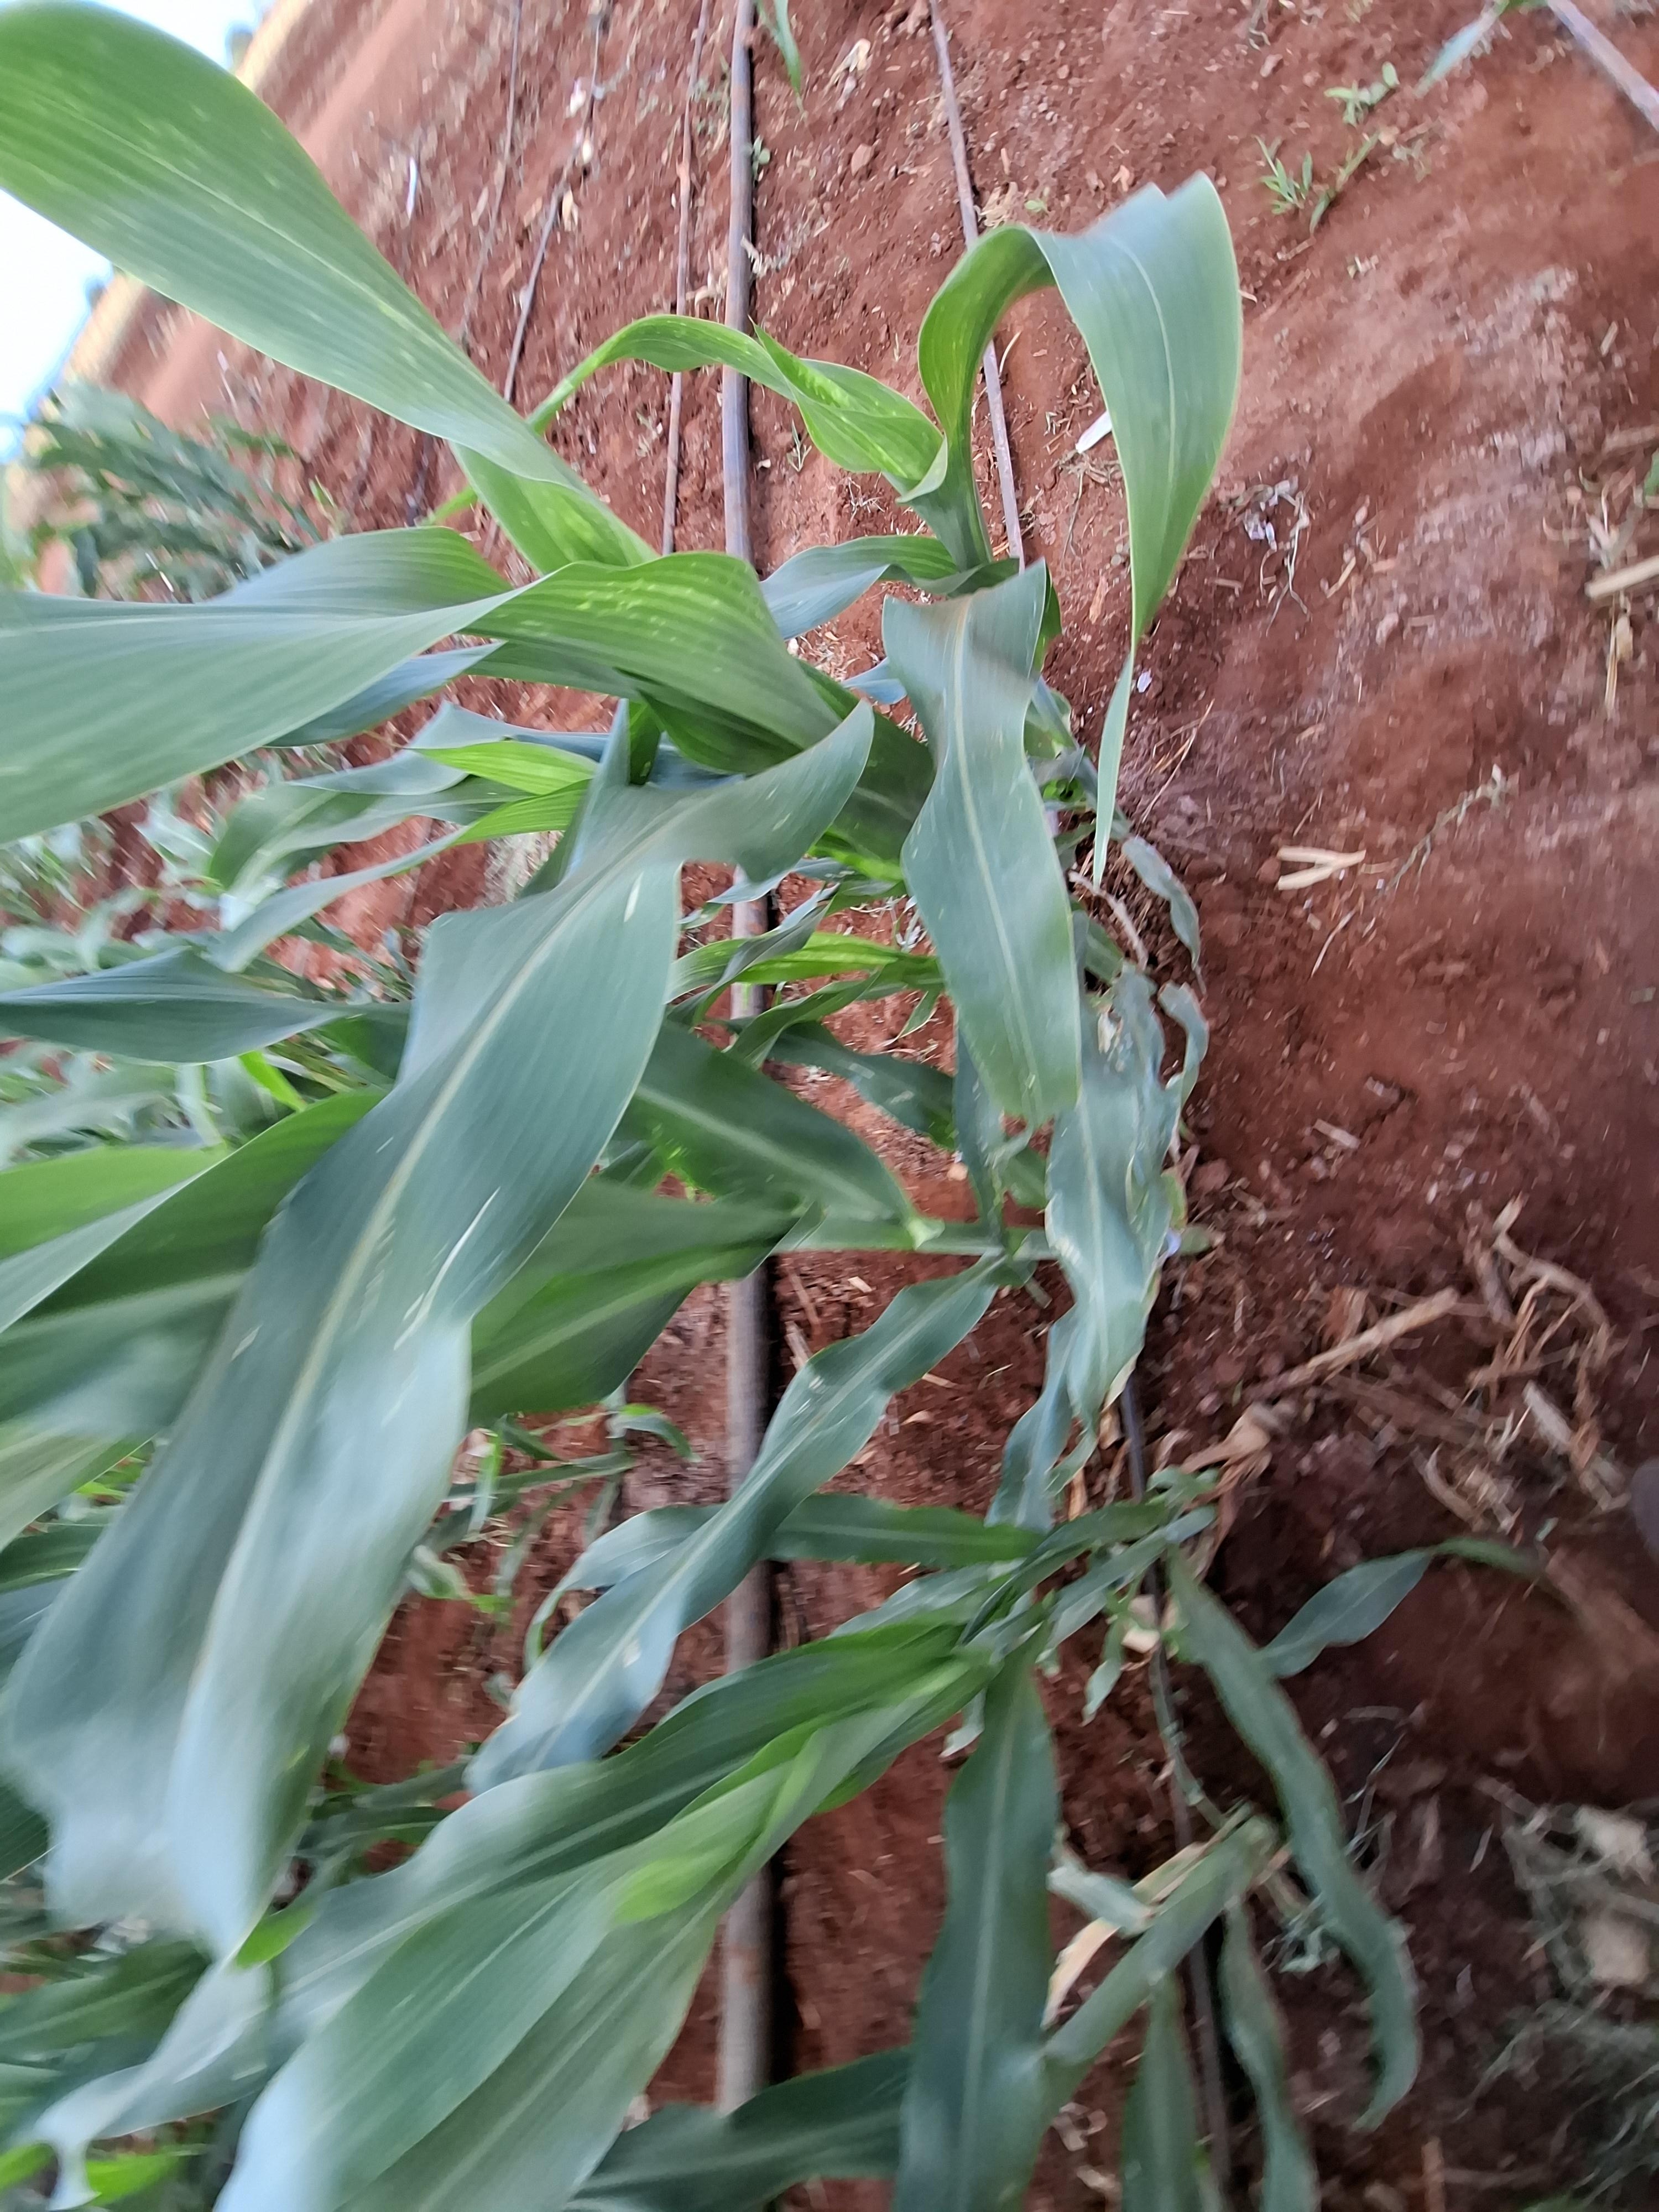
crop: sorghum
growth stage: vegetative
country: Kenya
